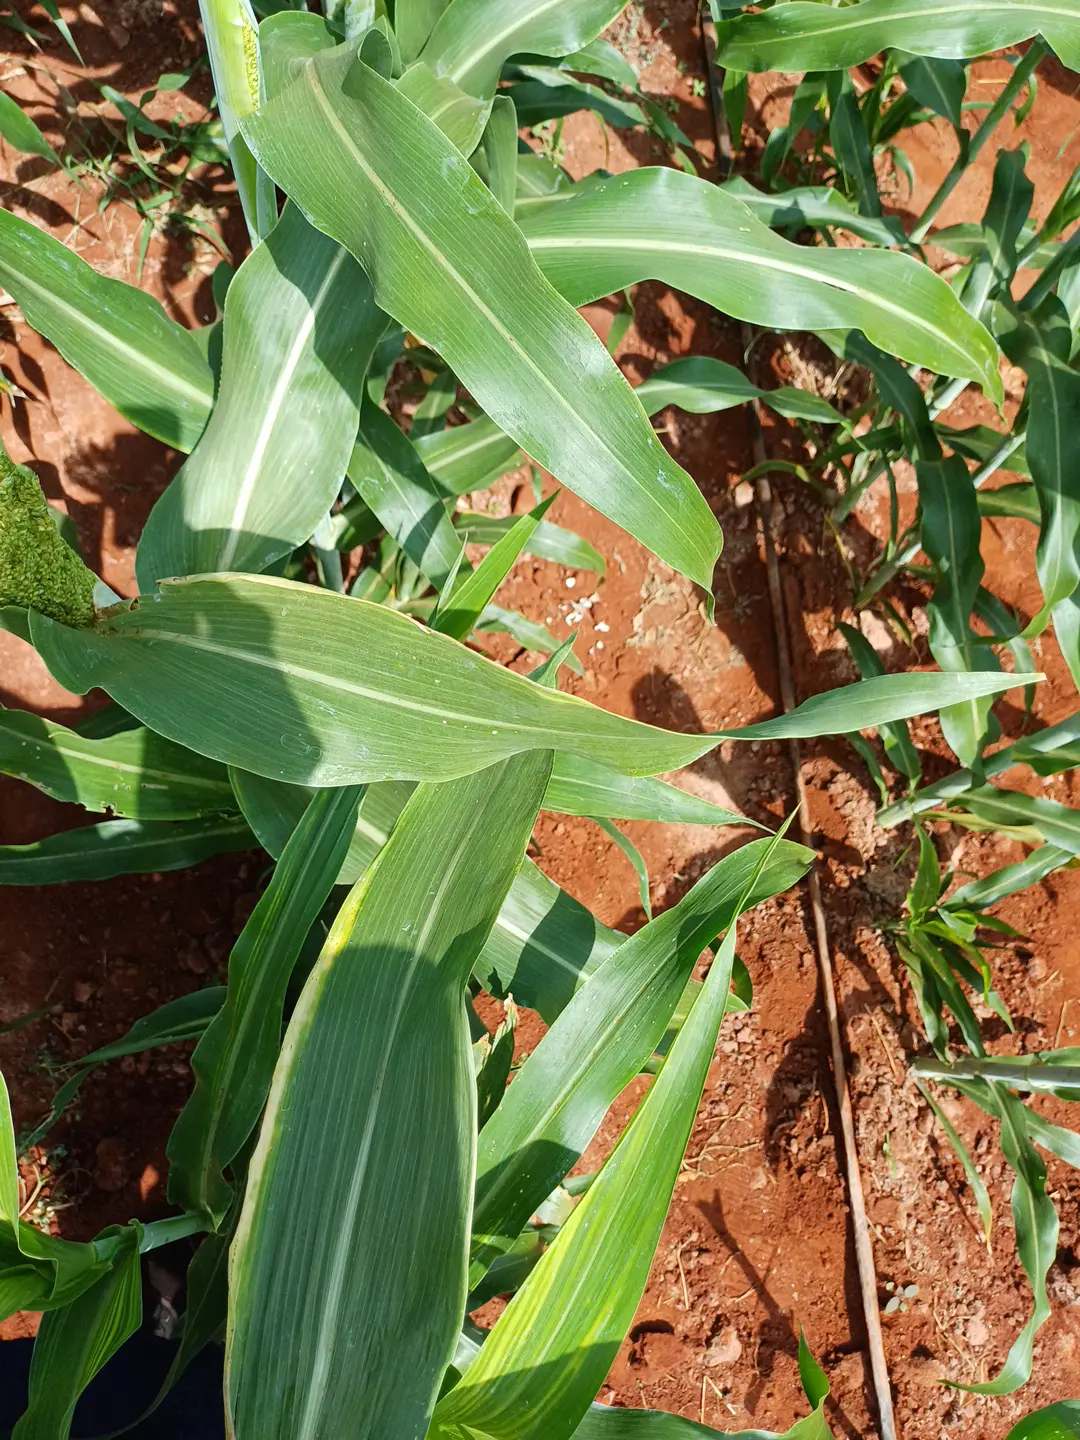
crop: sorghum
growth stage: heading tuber
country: Kenya
